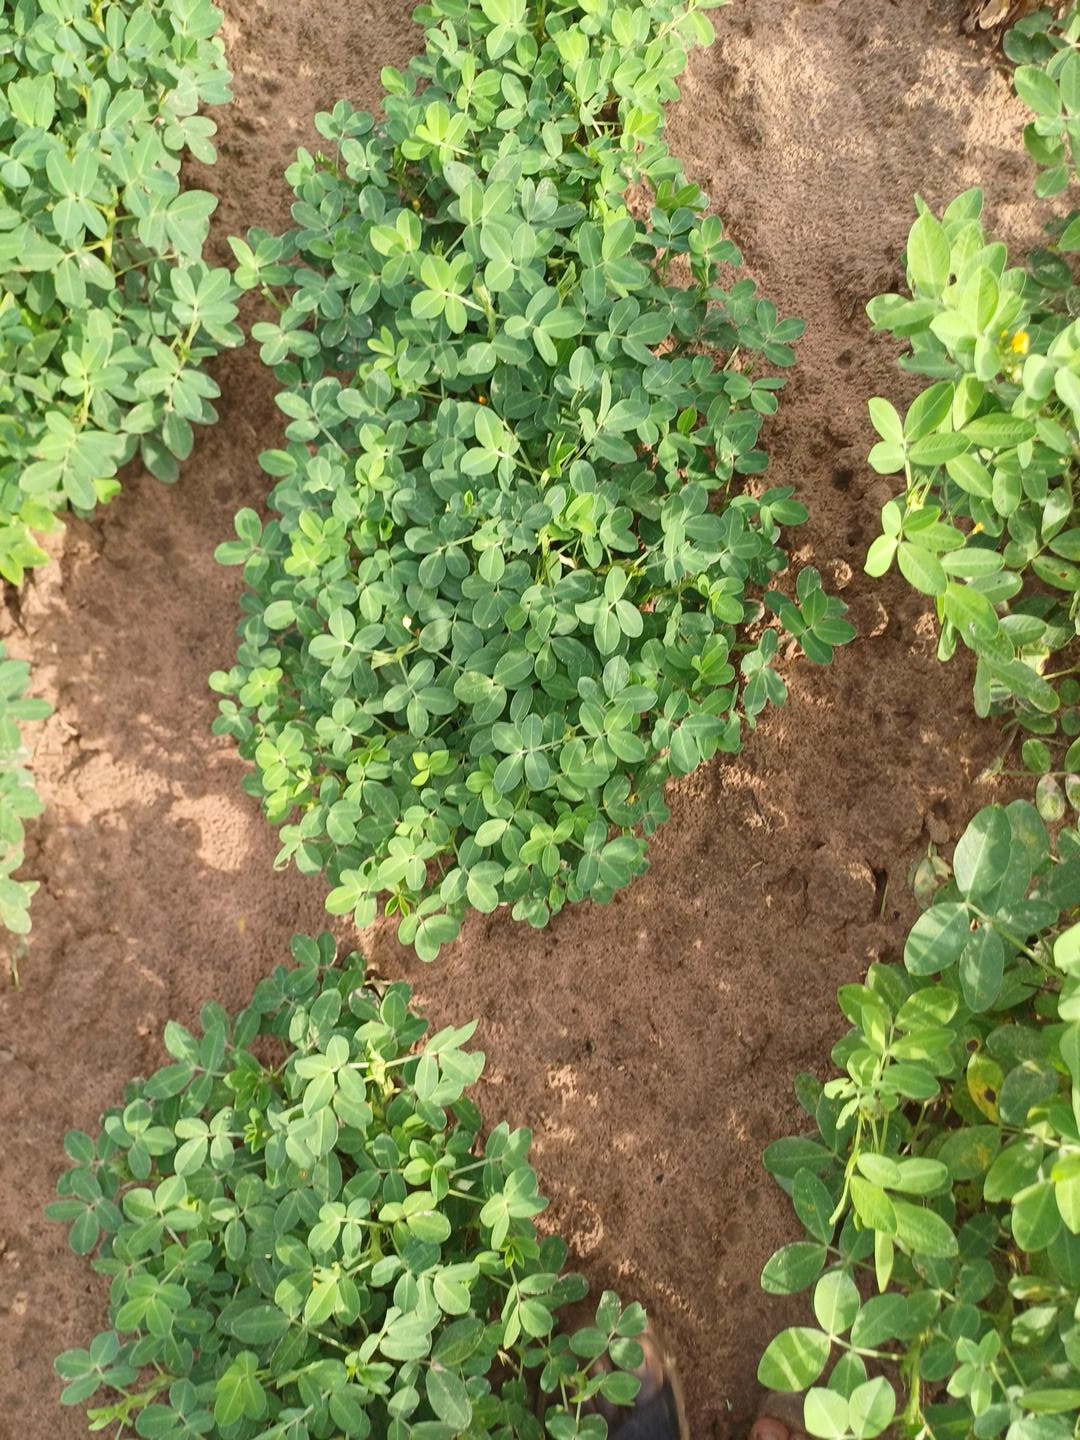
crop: groundnut
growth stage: flowering
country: Senegal
